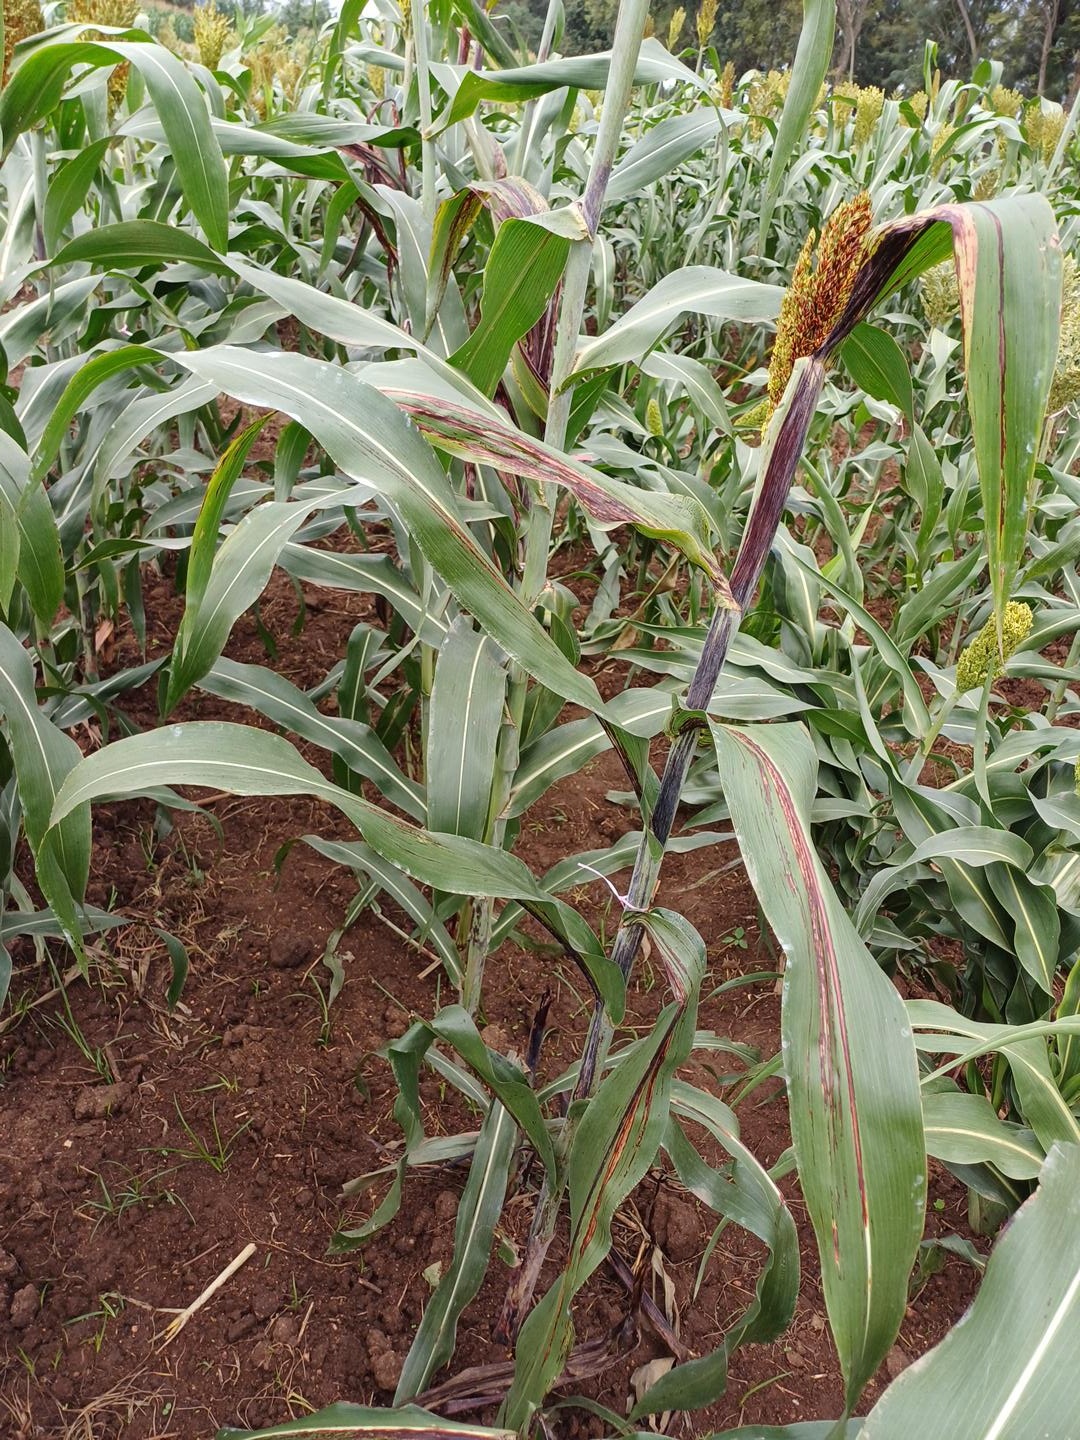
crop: sorghum
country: Kenya
